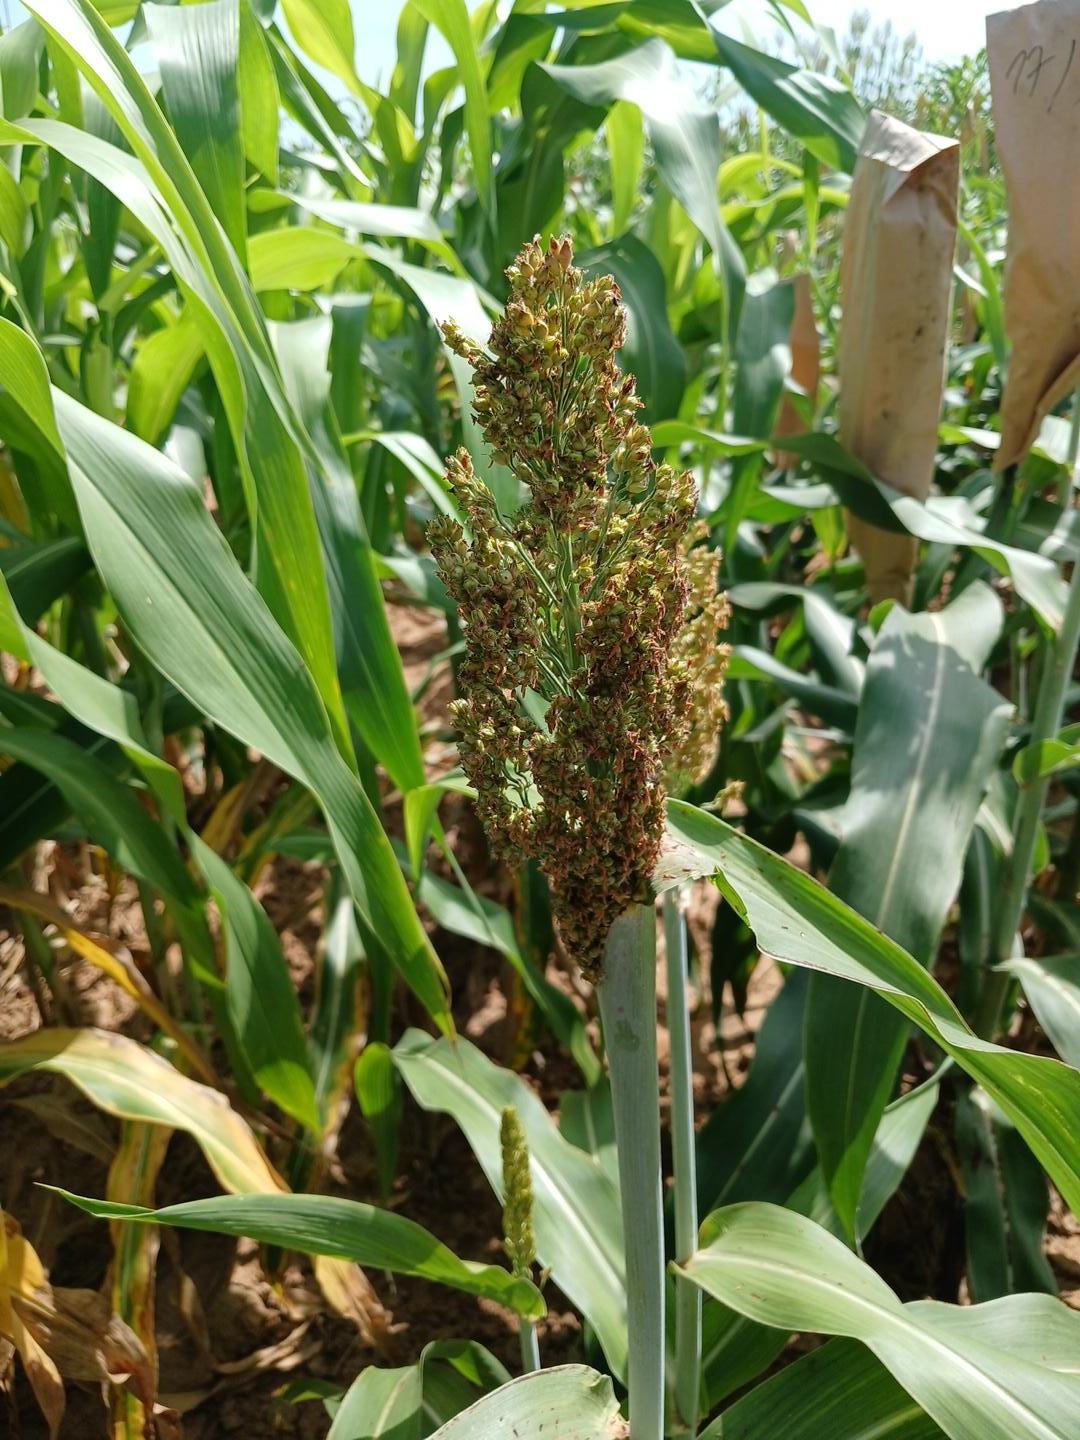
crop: sorghum
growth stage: filling grain
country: Senegal
